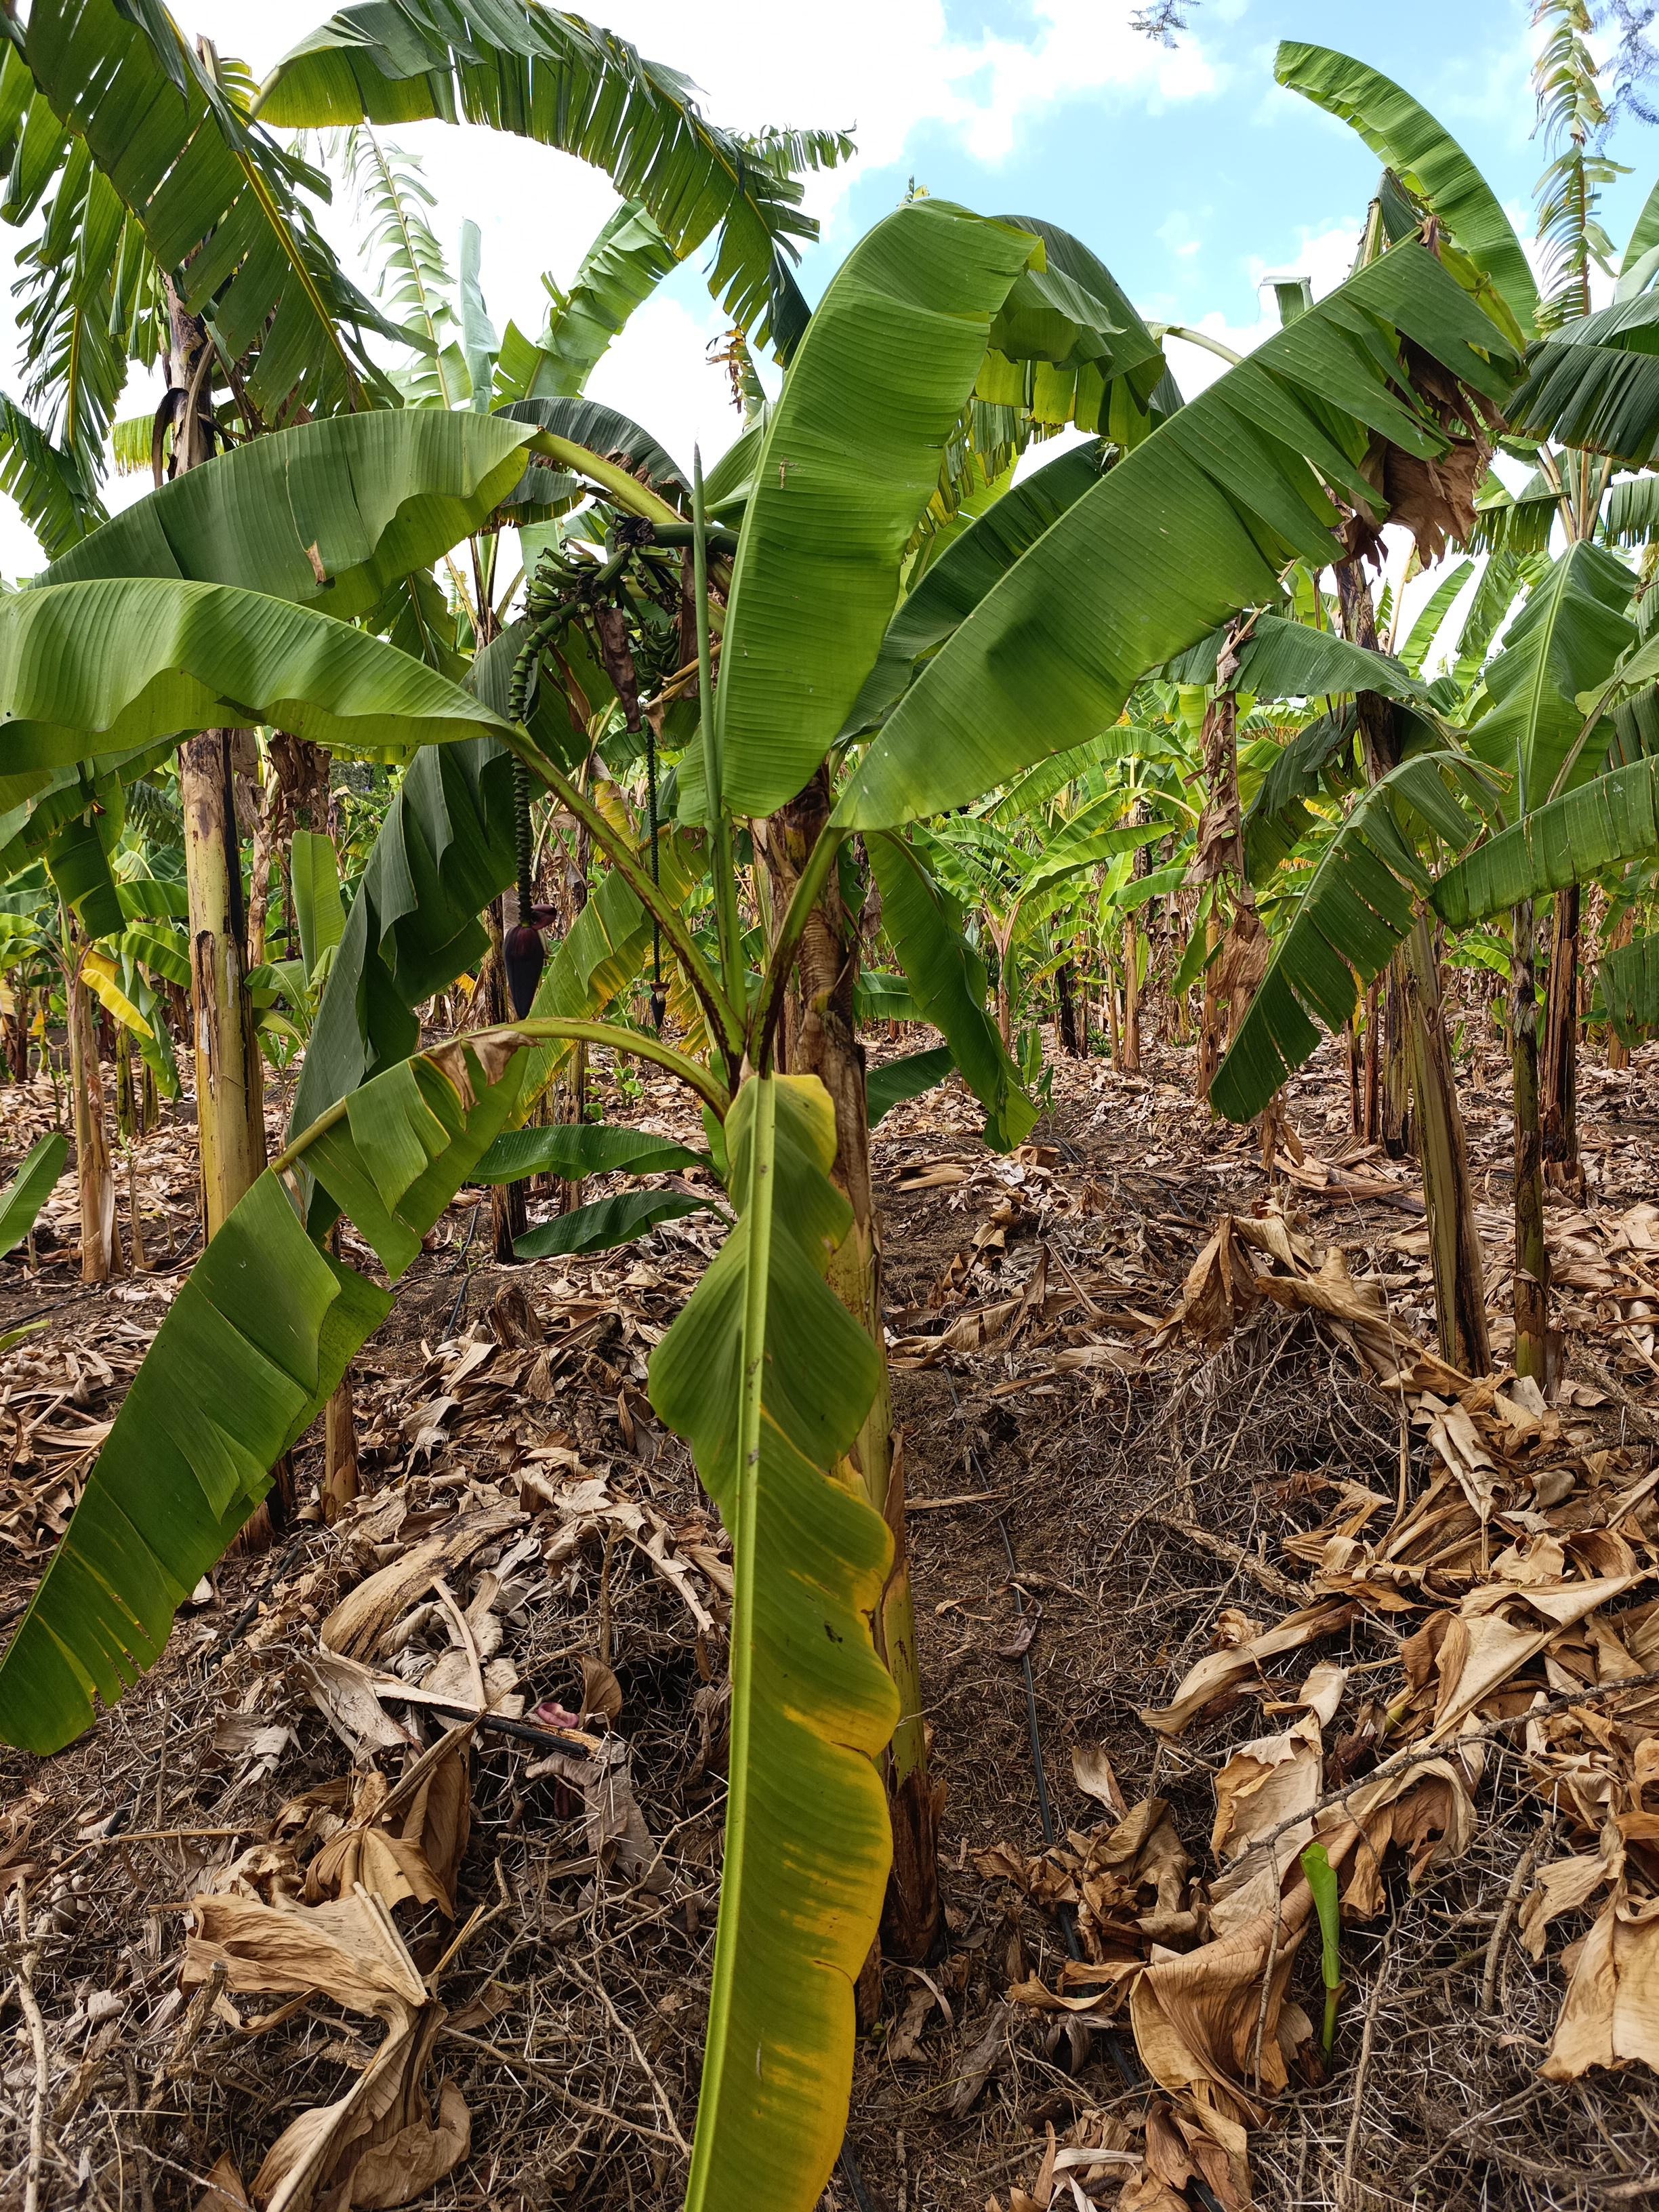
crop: banana
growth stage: development fruit
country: Tanzania
